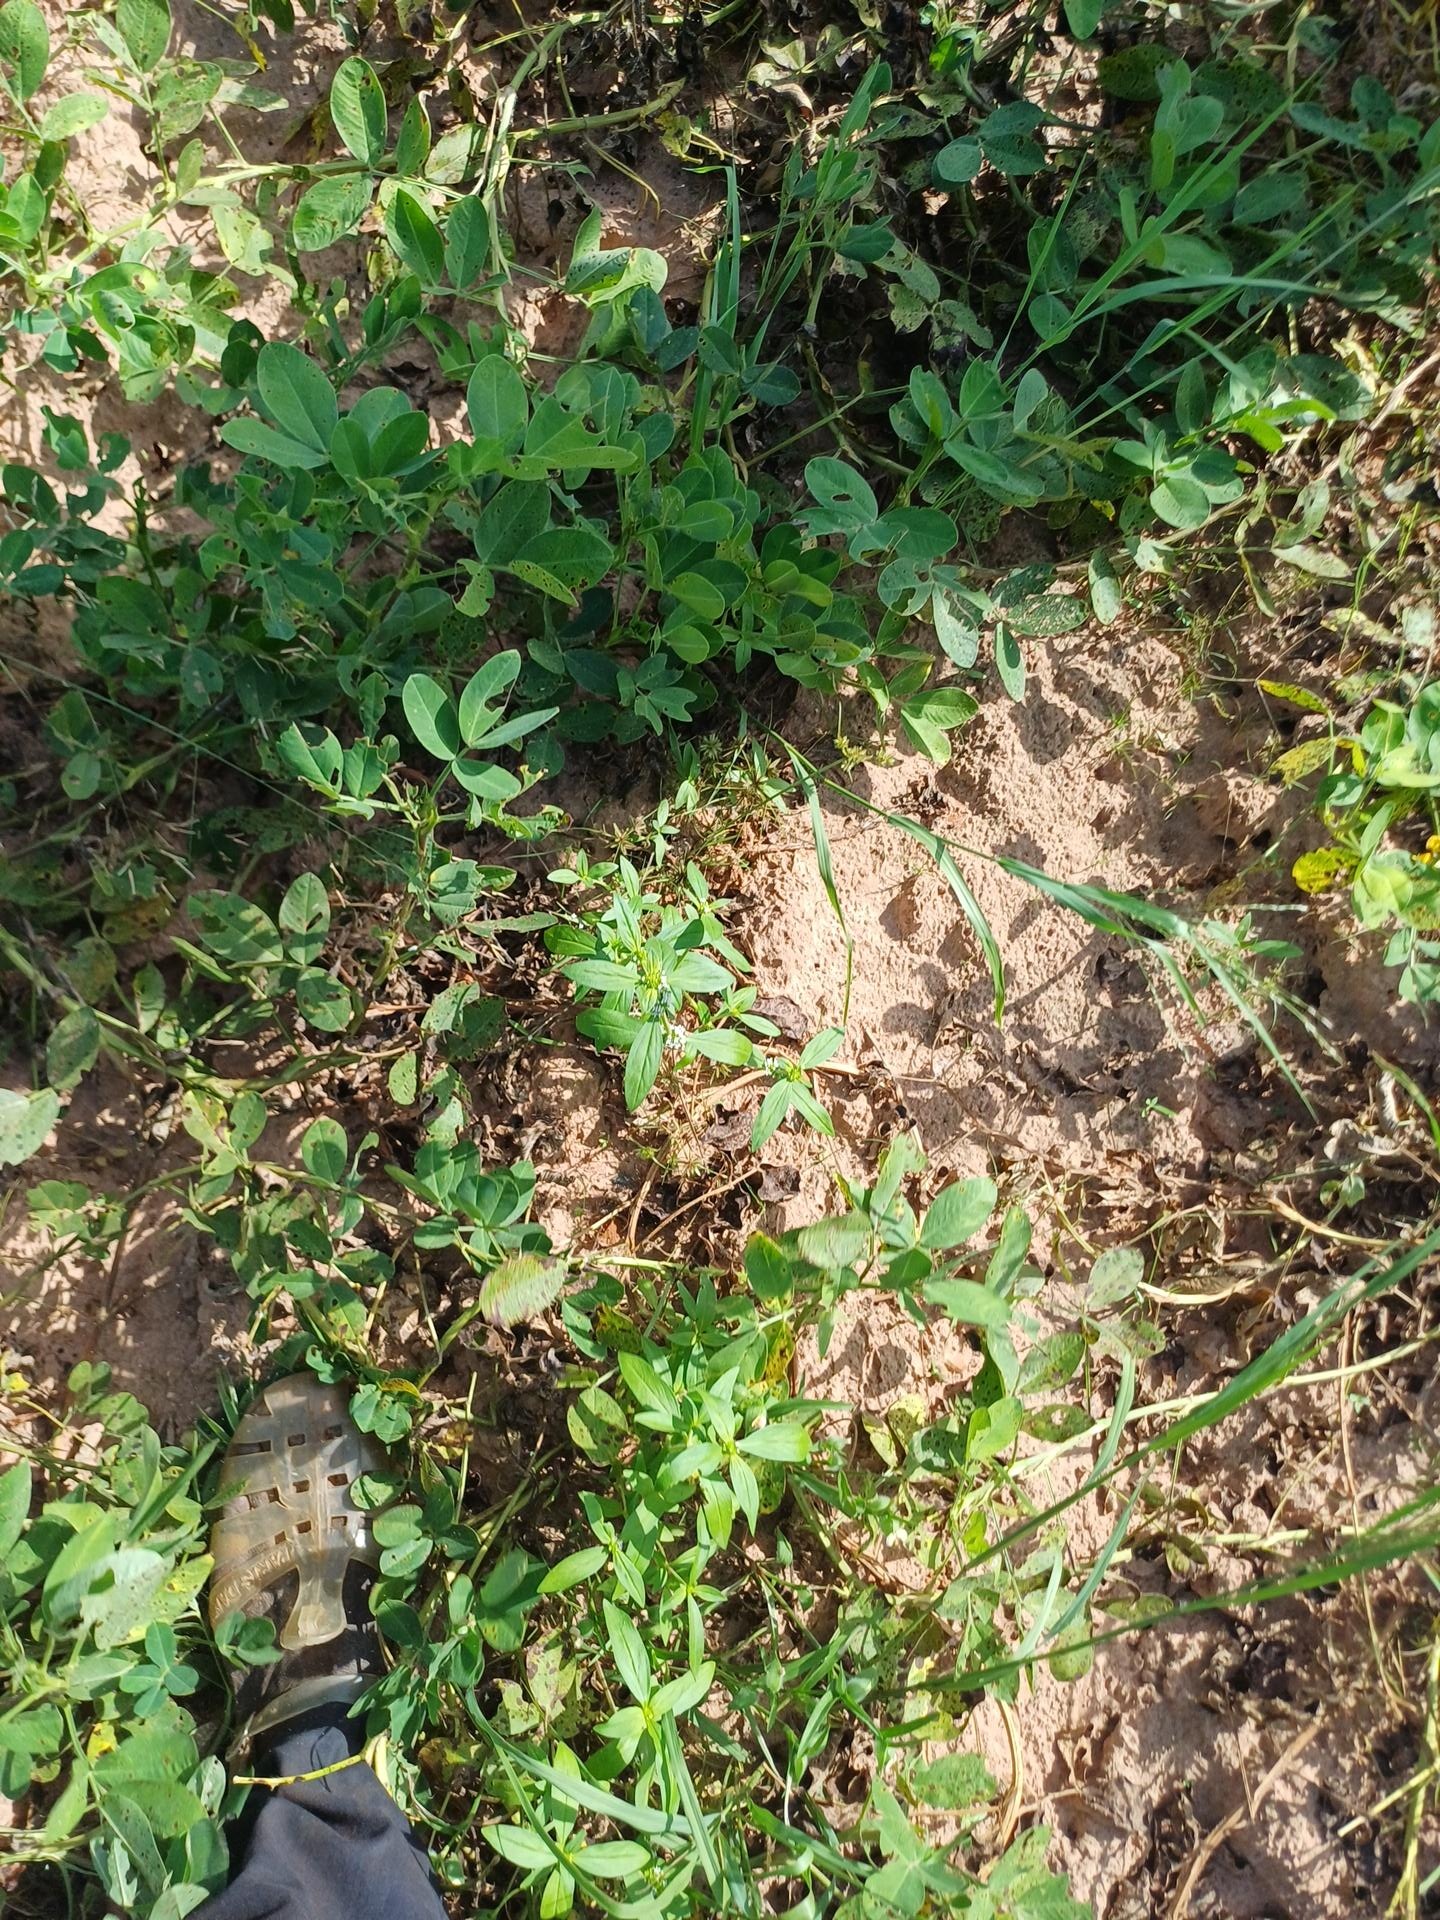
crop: groundnut
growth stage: flowering
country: Senegal
